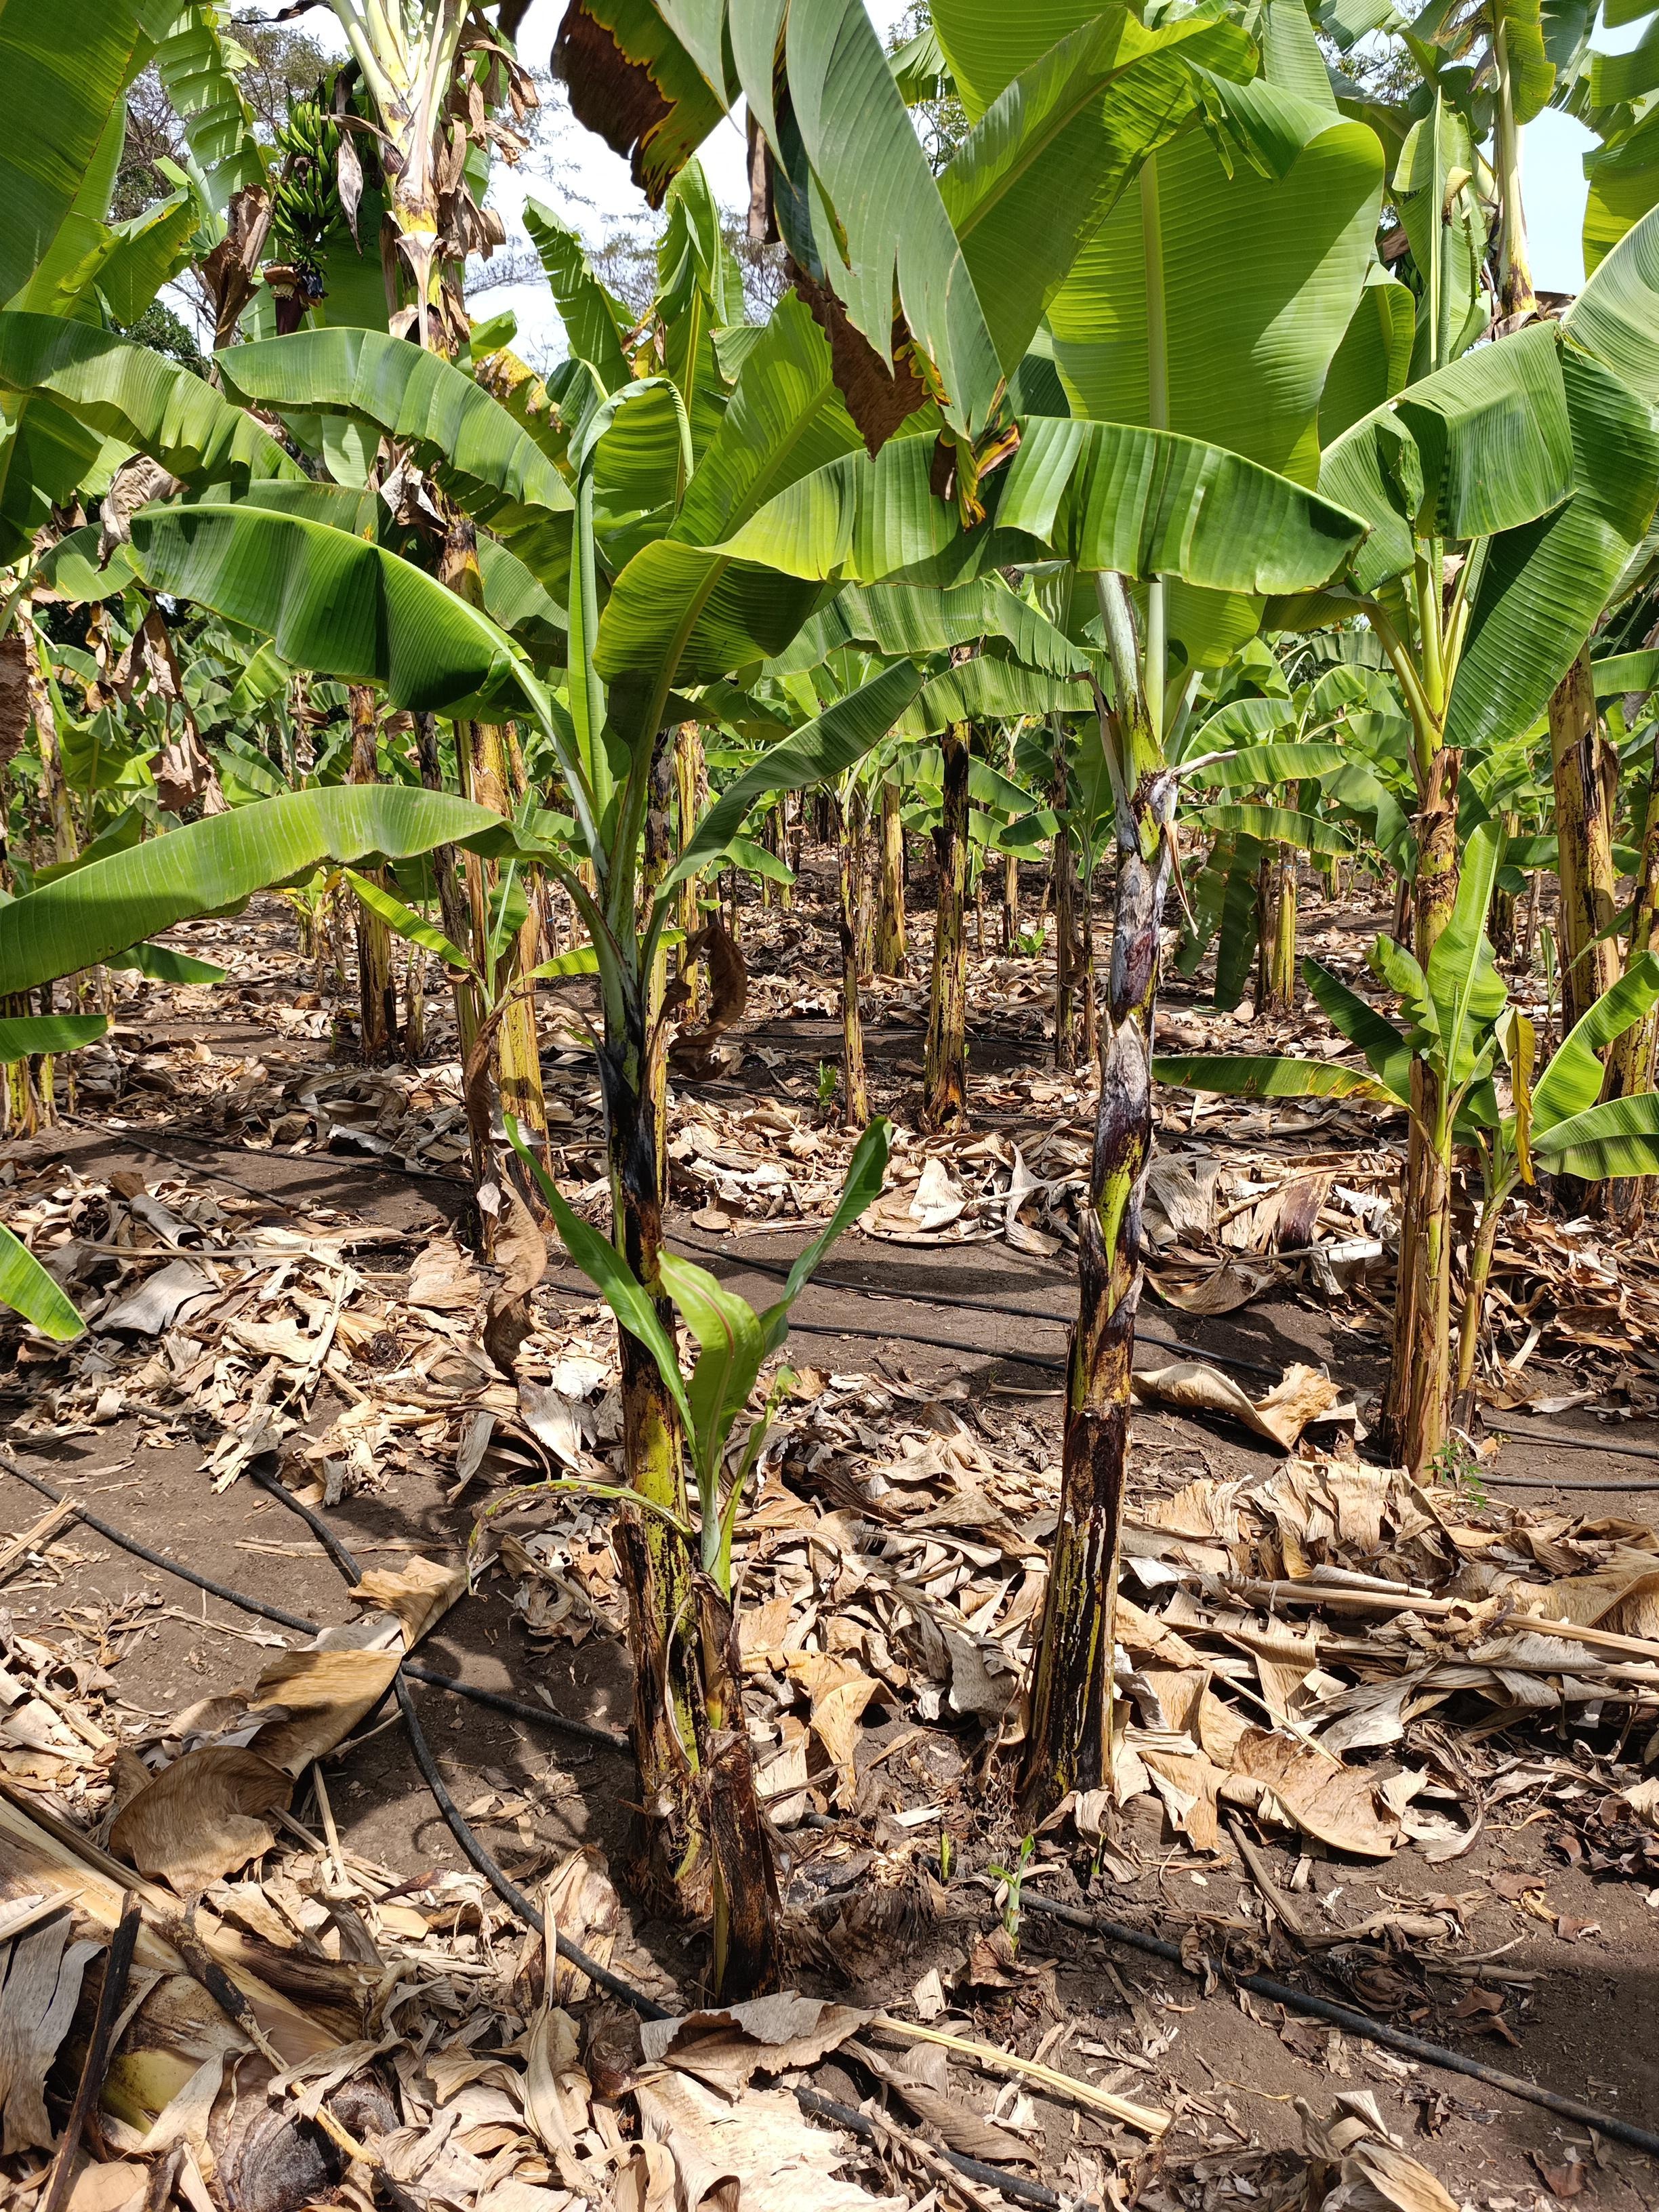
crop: banana
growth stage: vegetative
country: Tanzania
